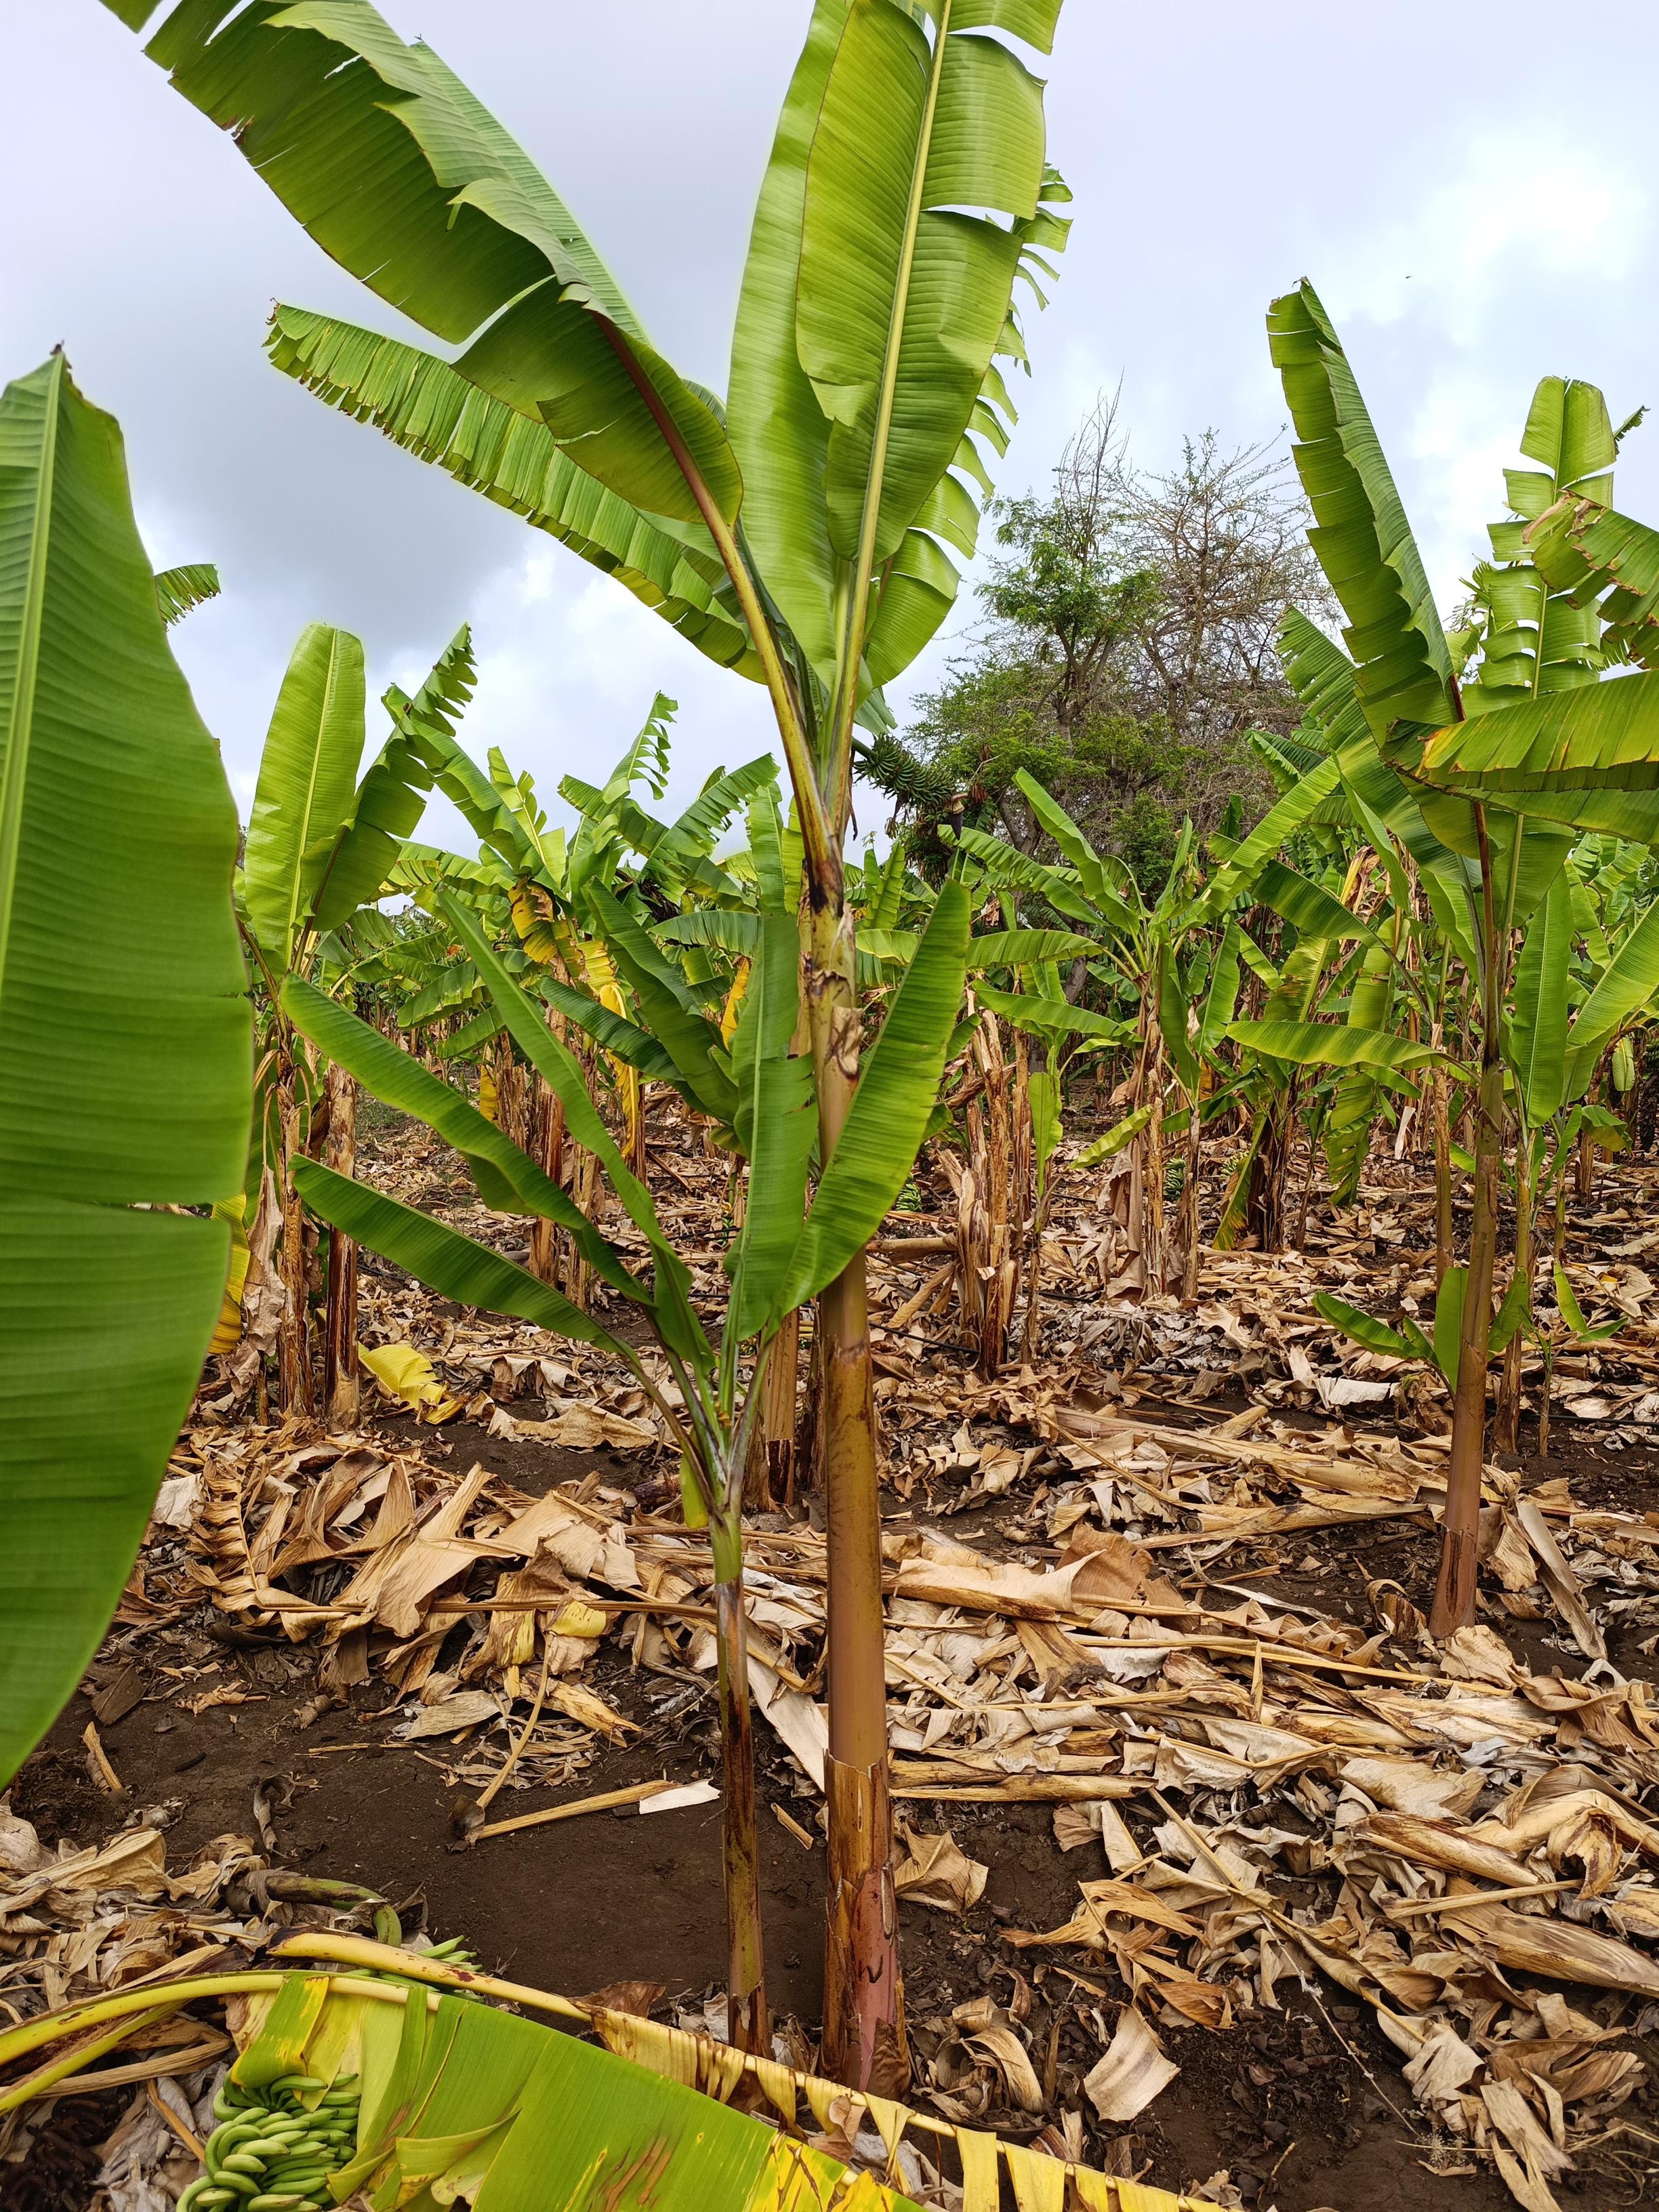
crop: banana
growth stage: vegetative
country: Tanzania
